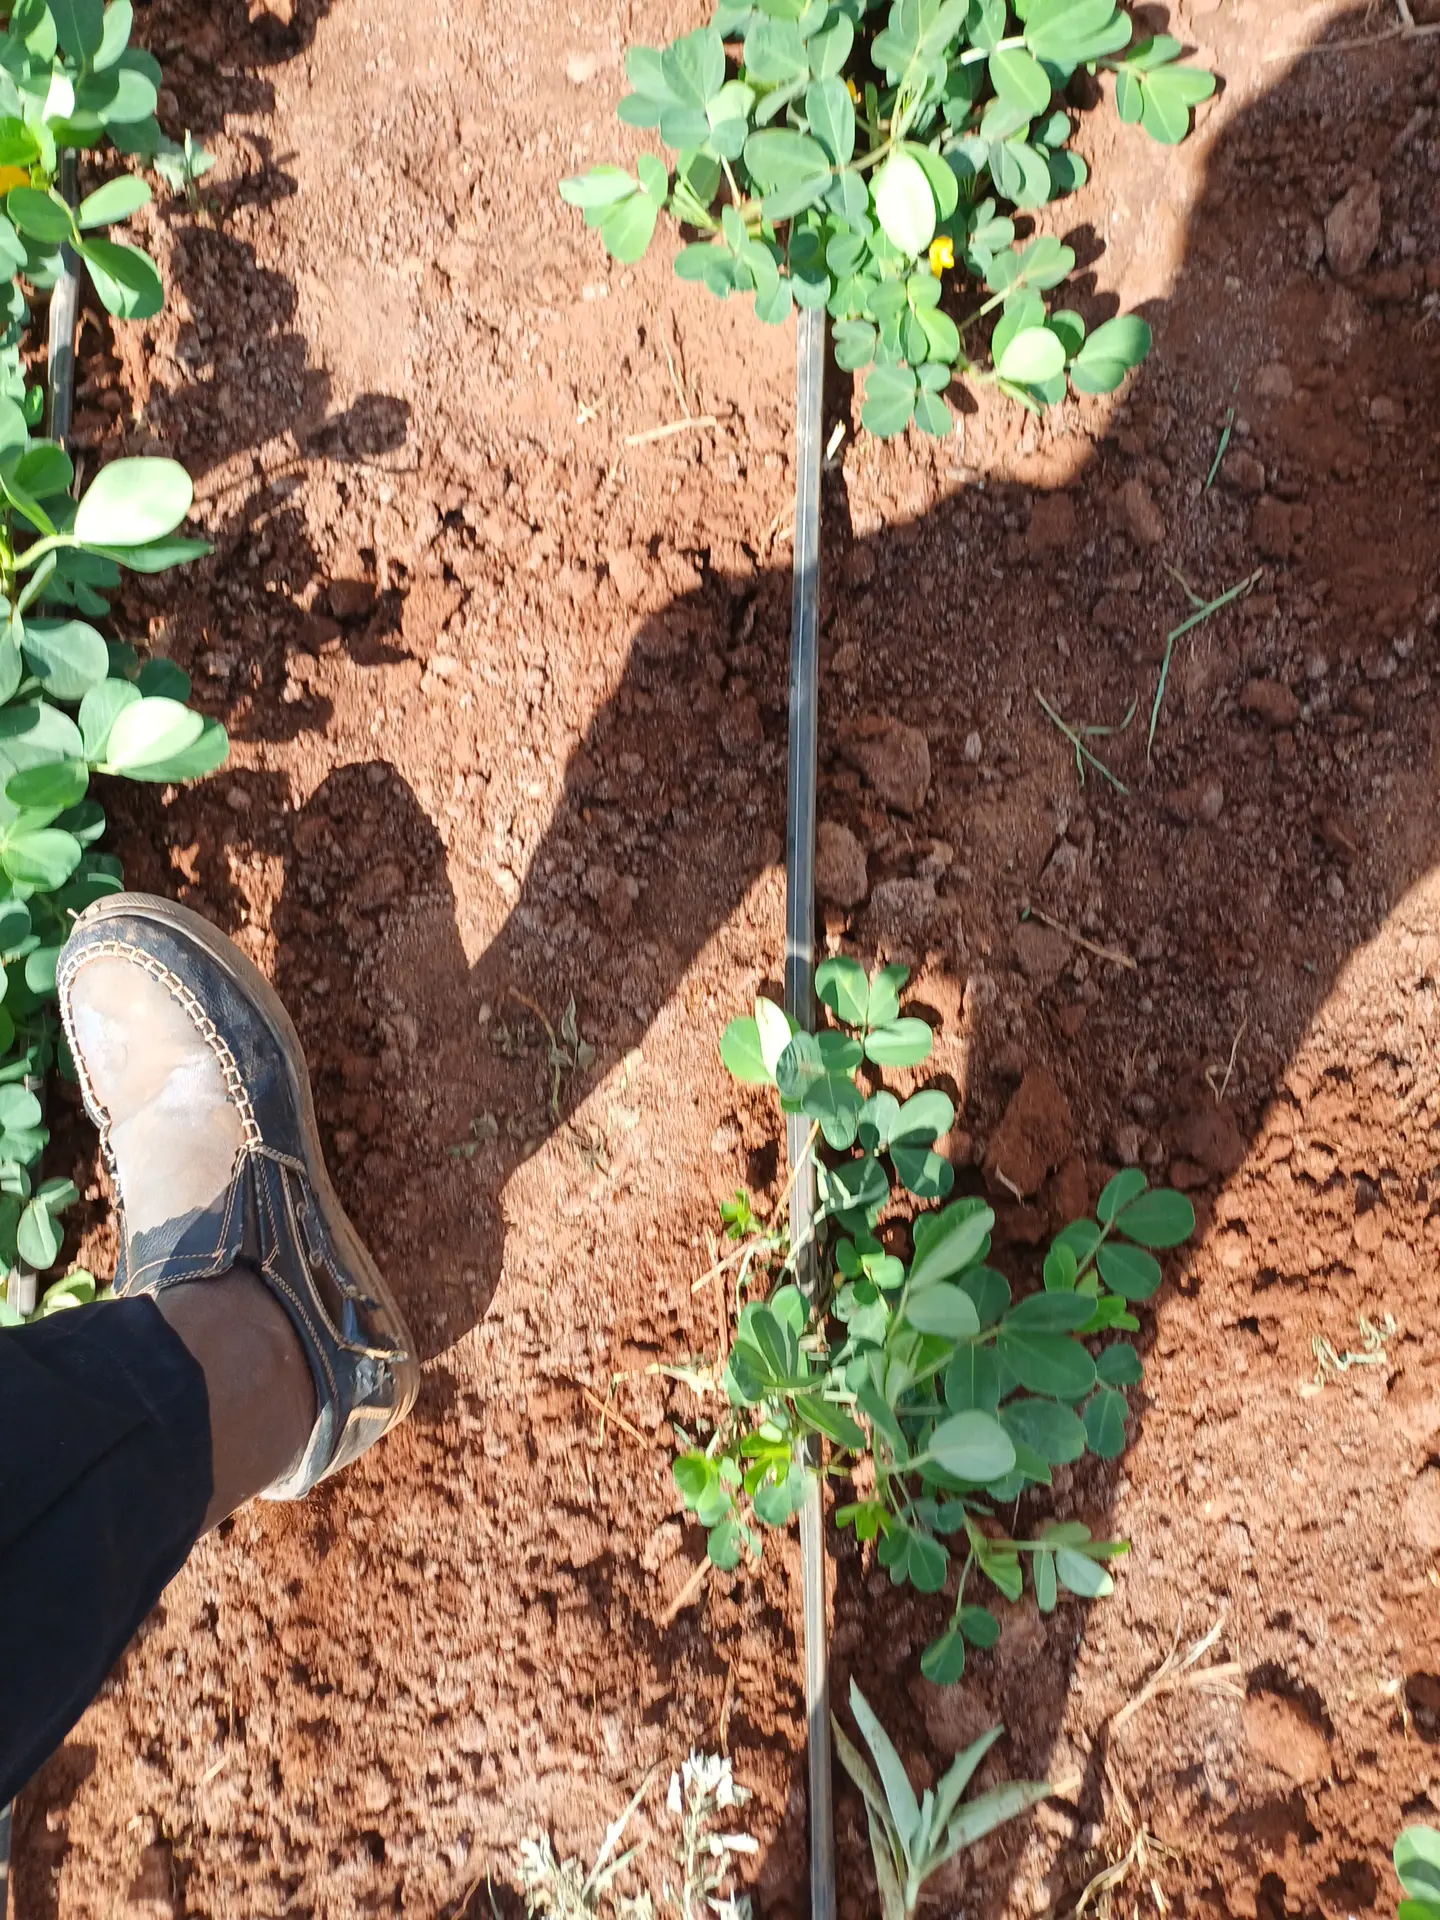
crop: groundnut
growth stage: vegetative
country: Kenya
